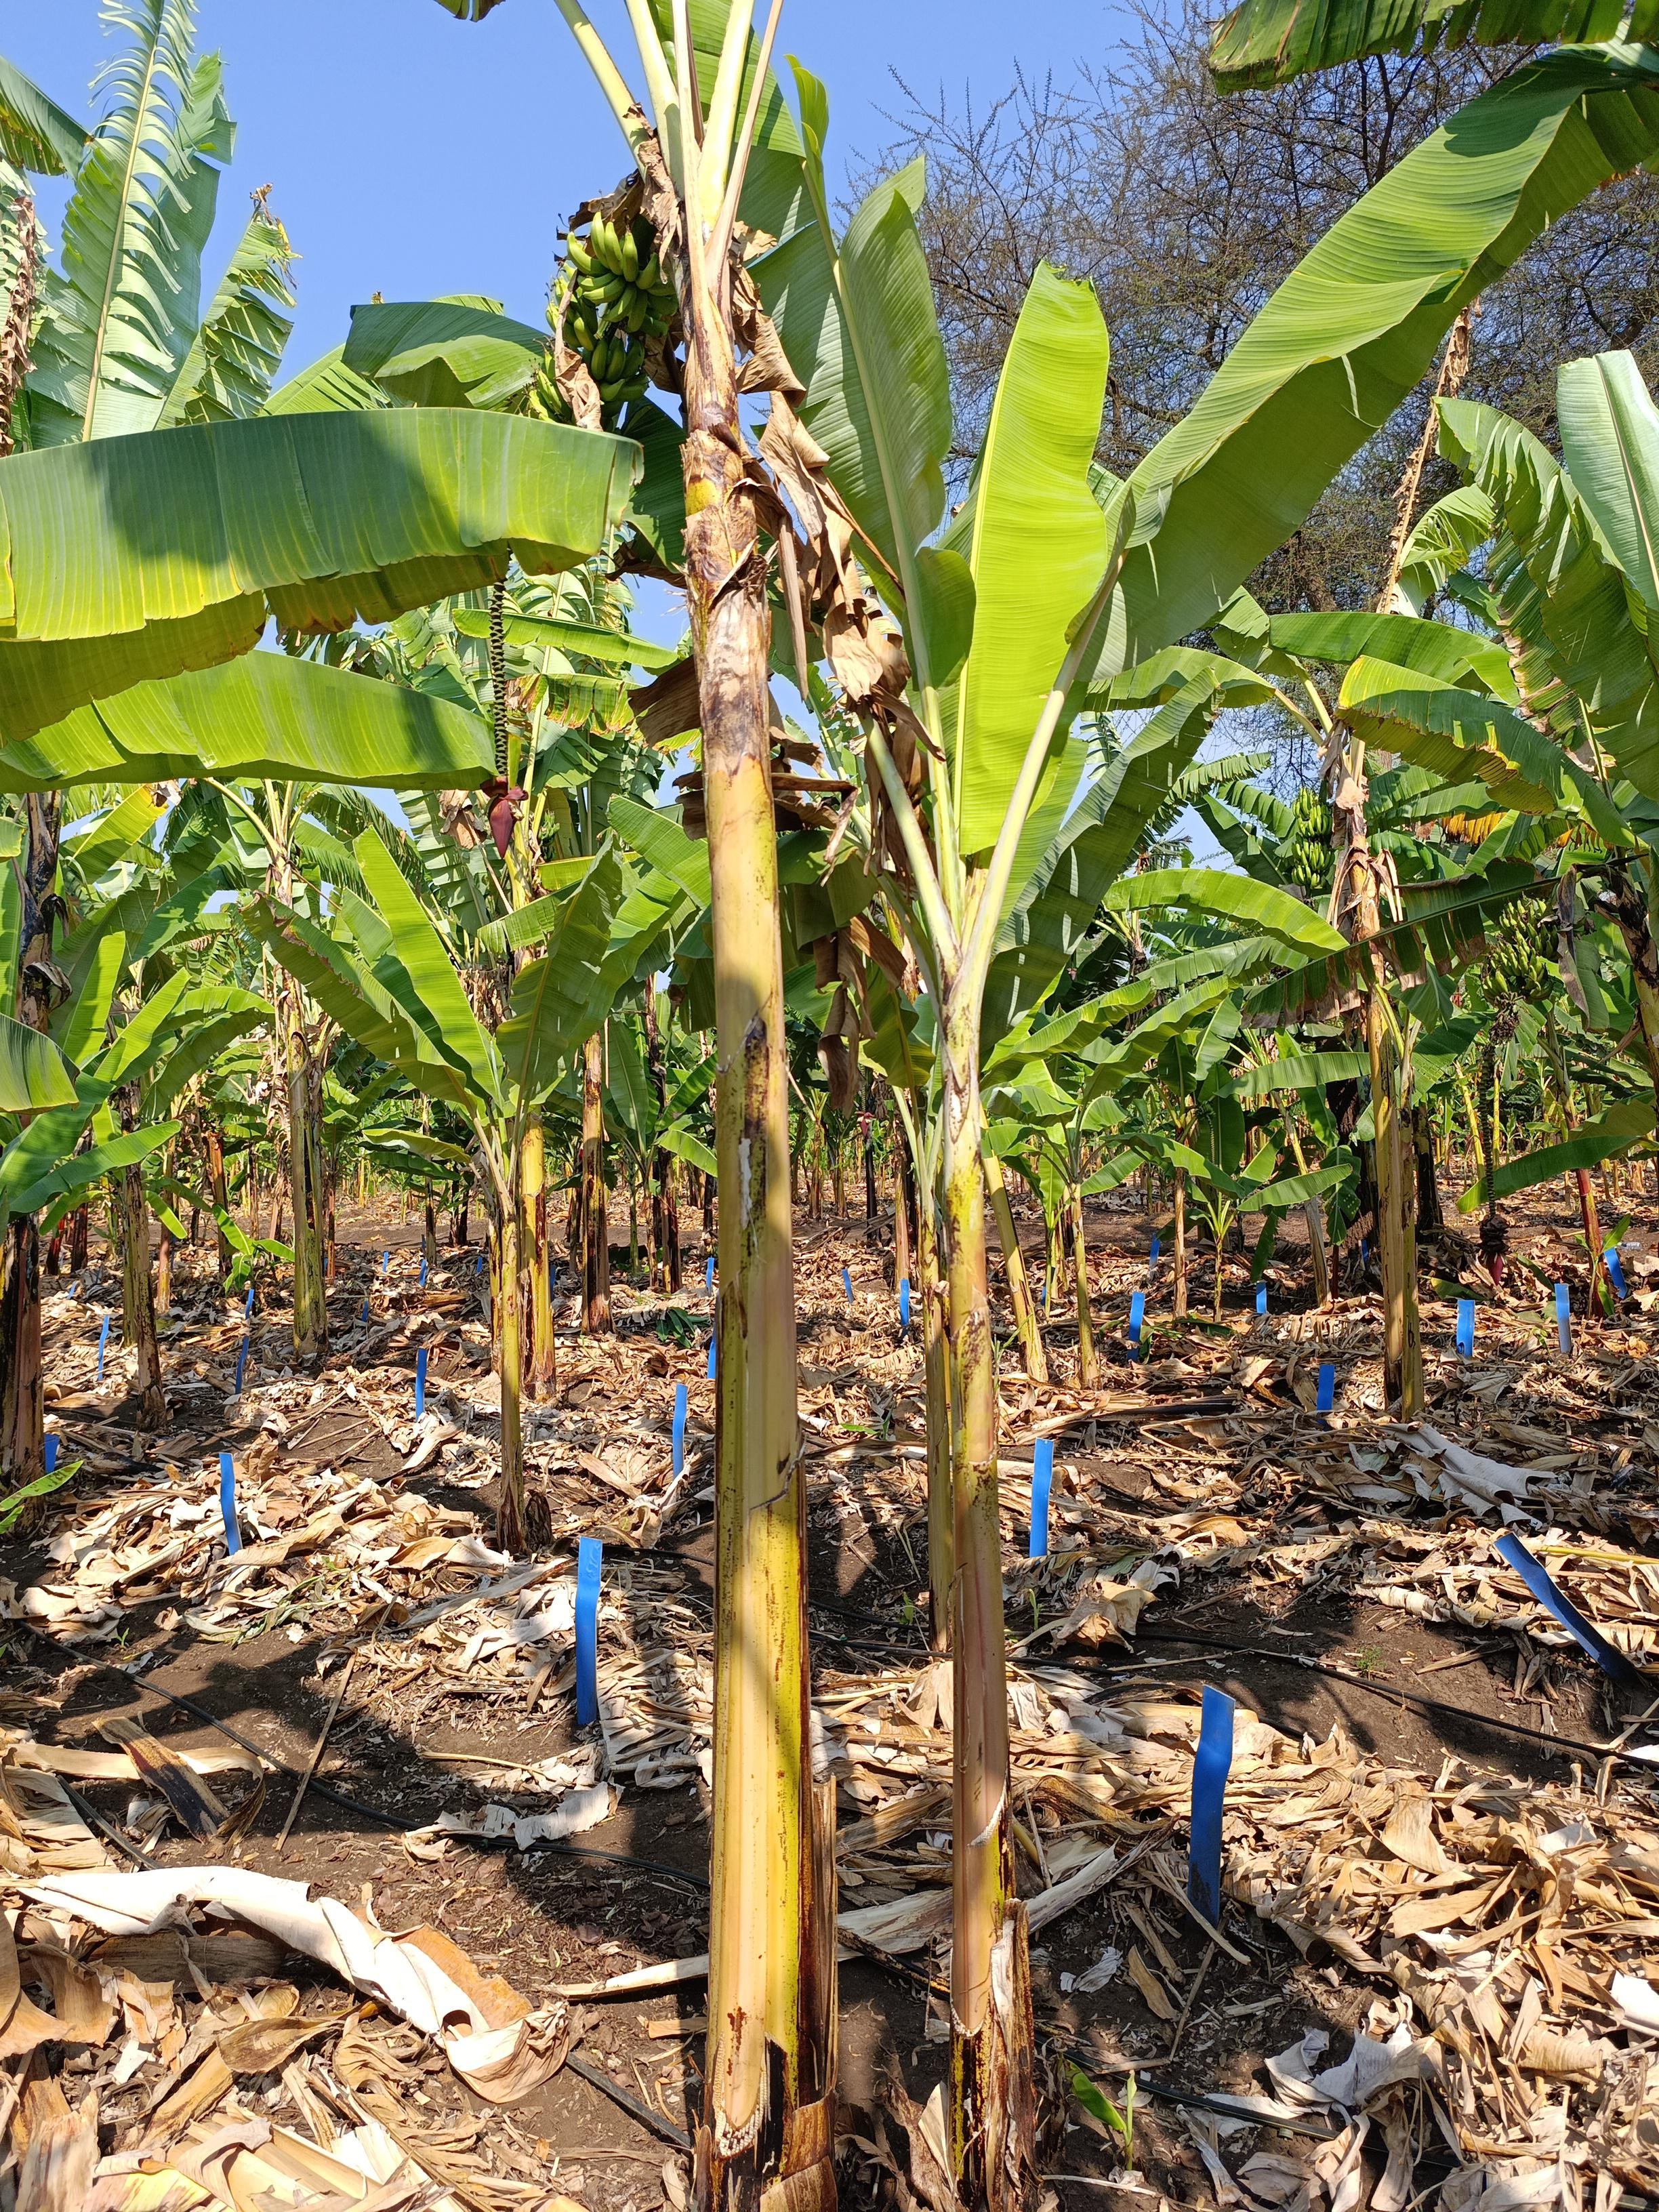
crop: banana
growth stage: development fruit
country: Tanzania
